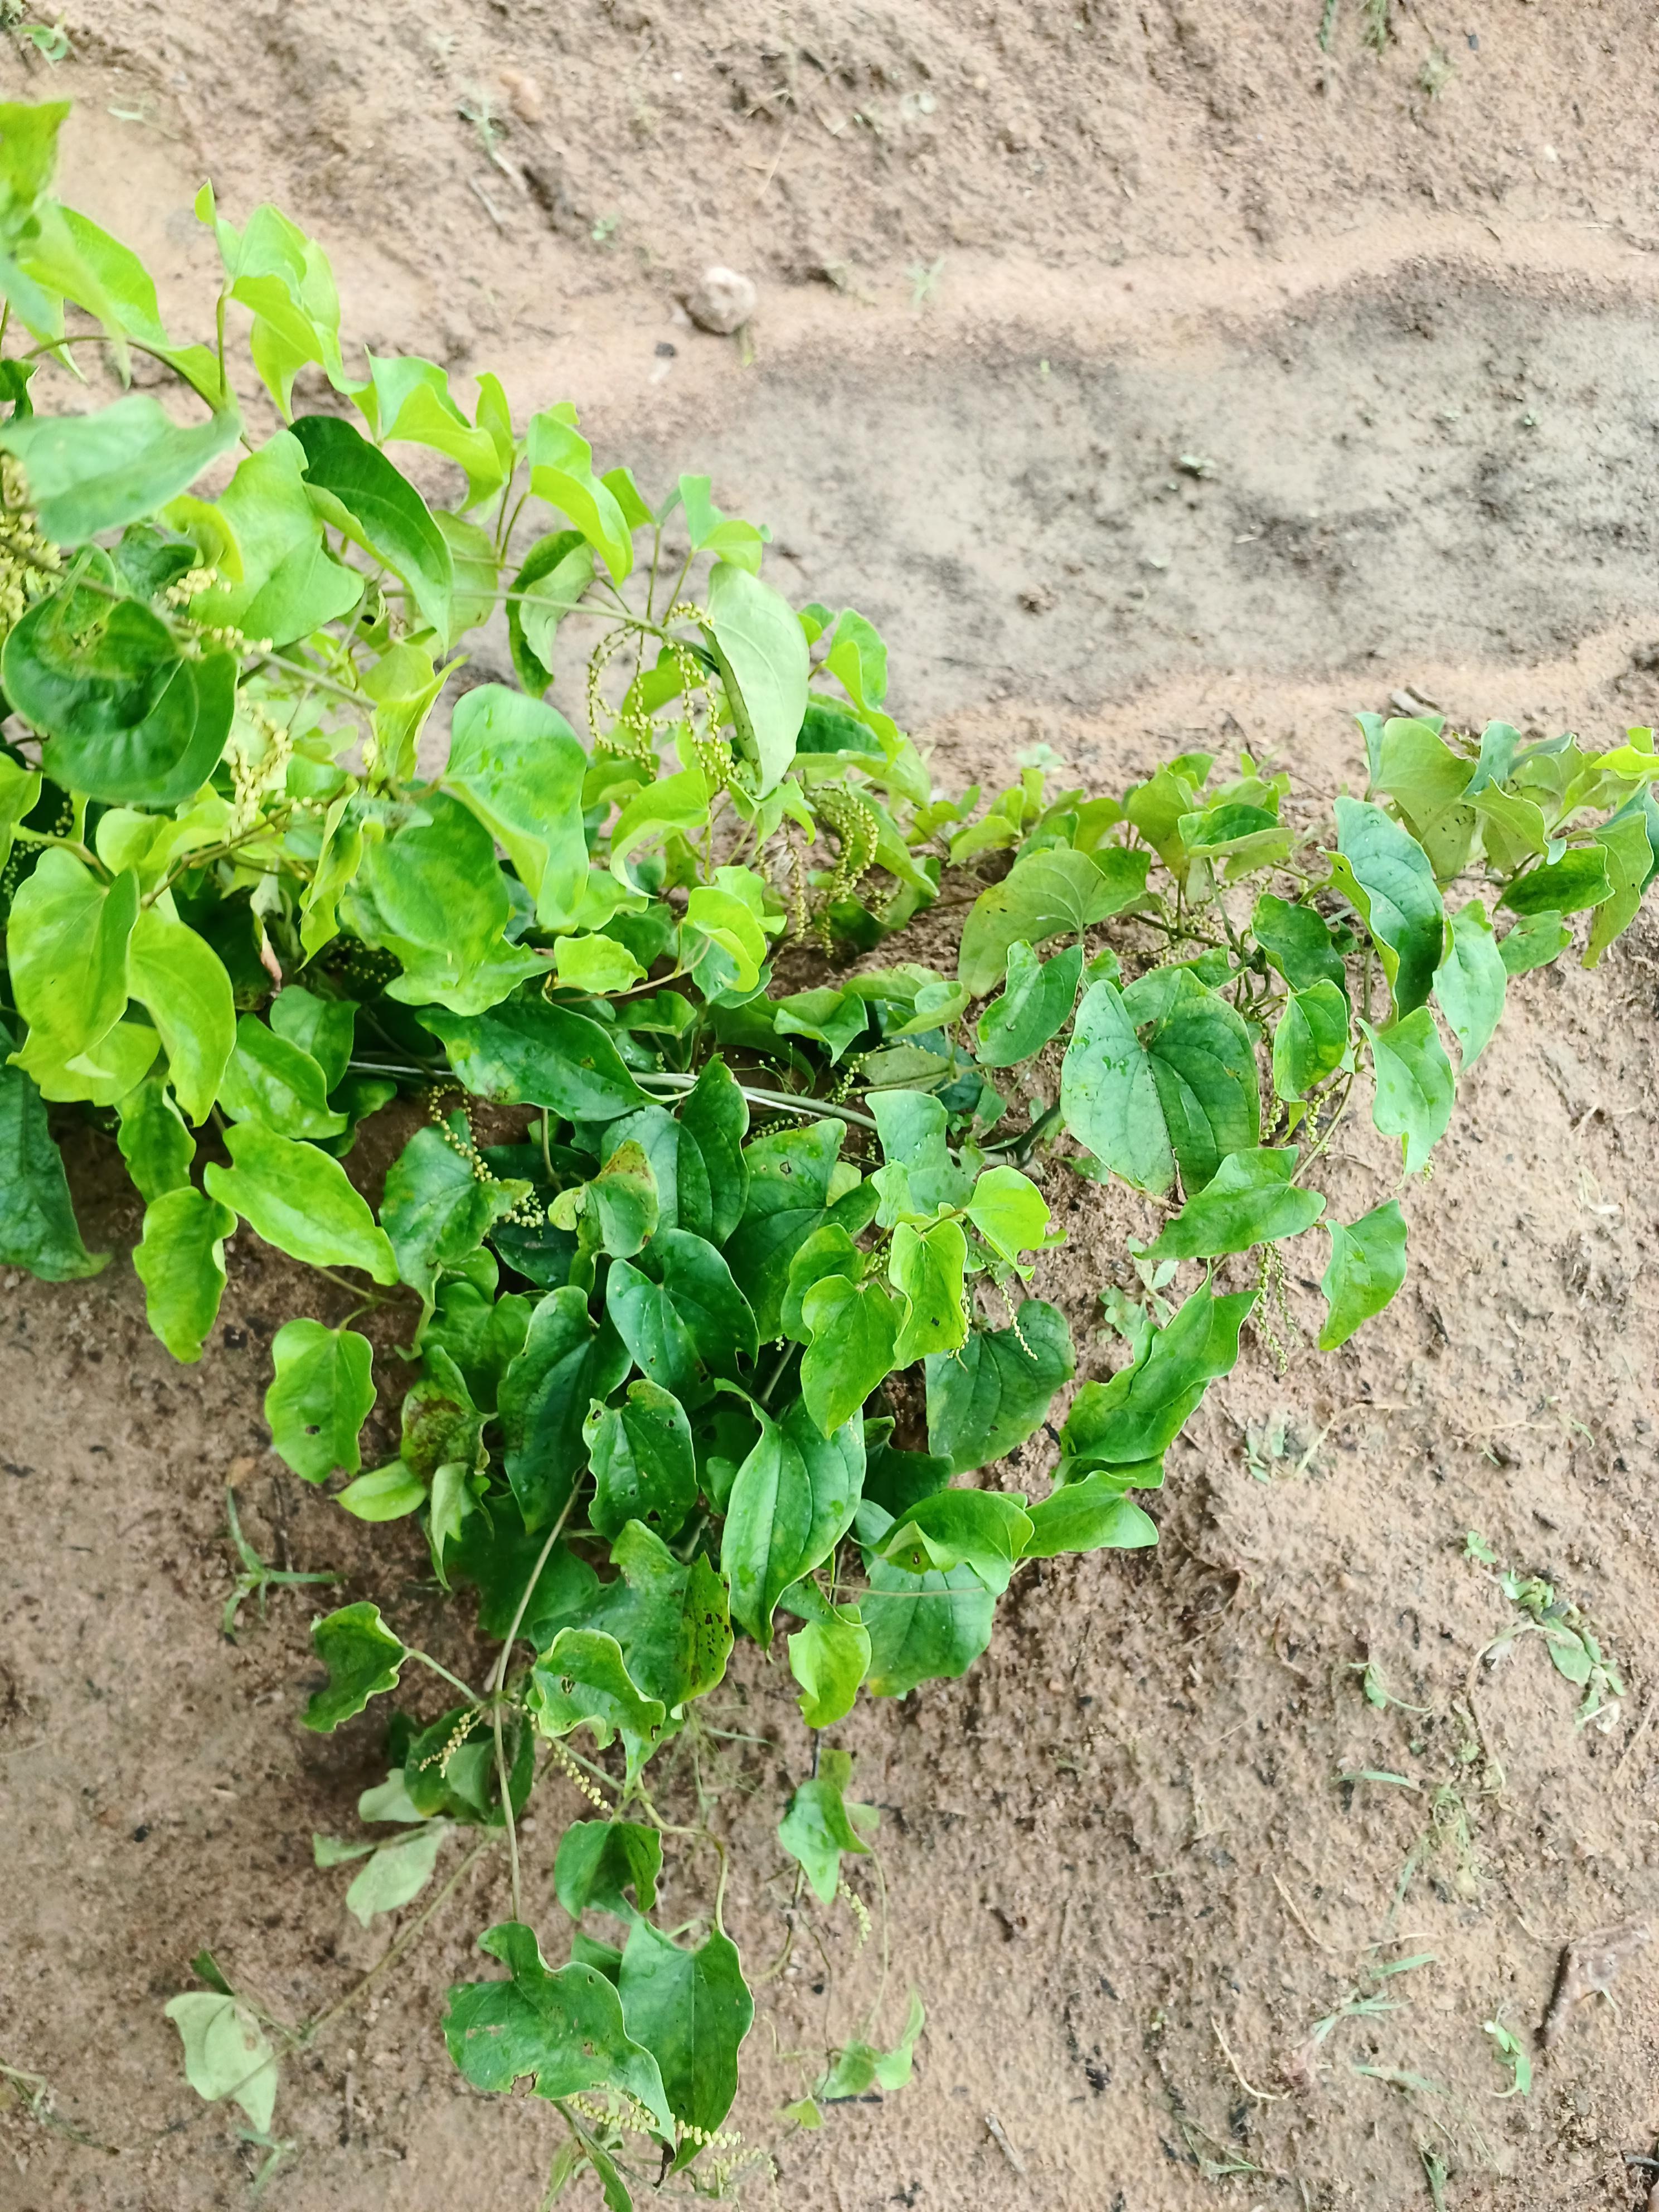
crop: yam
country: Nigeria
